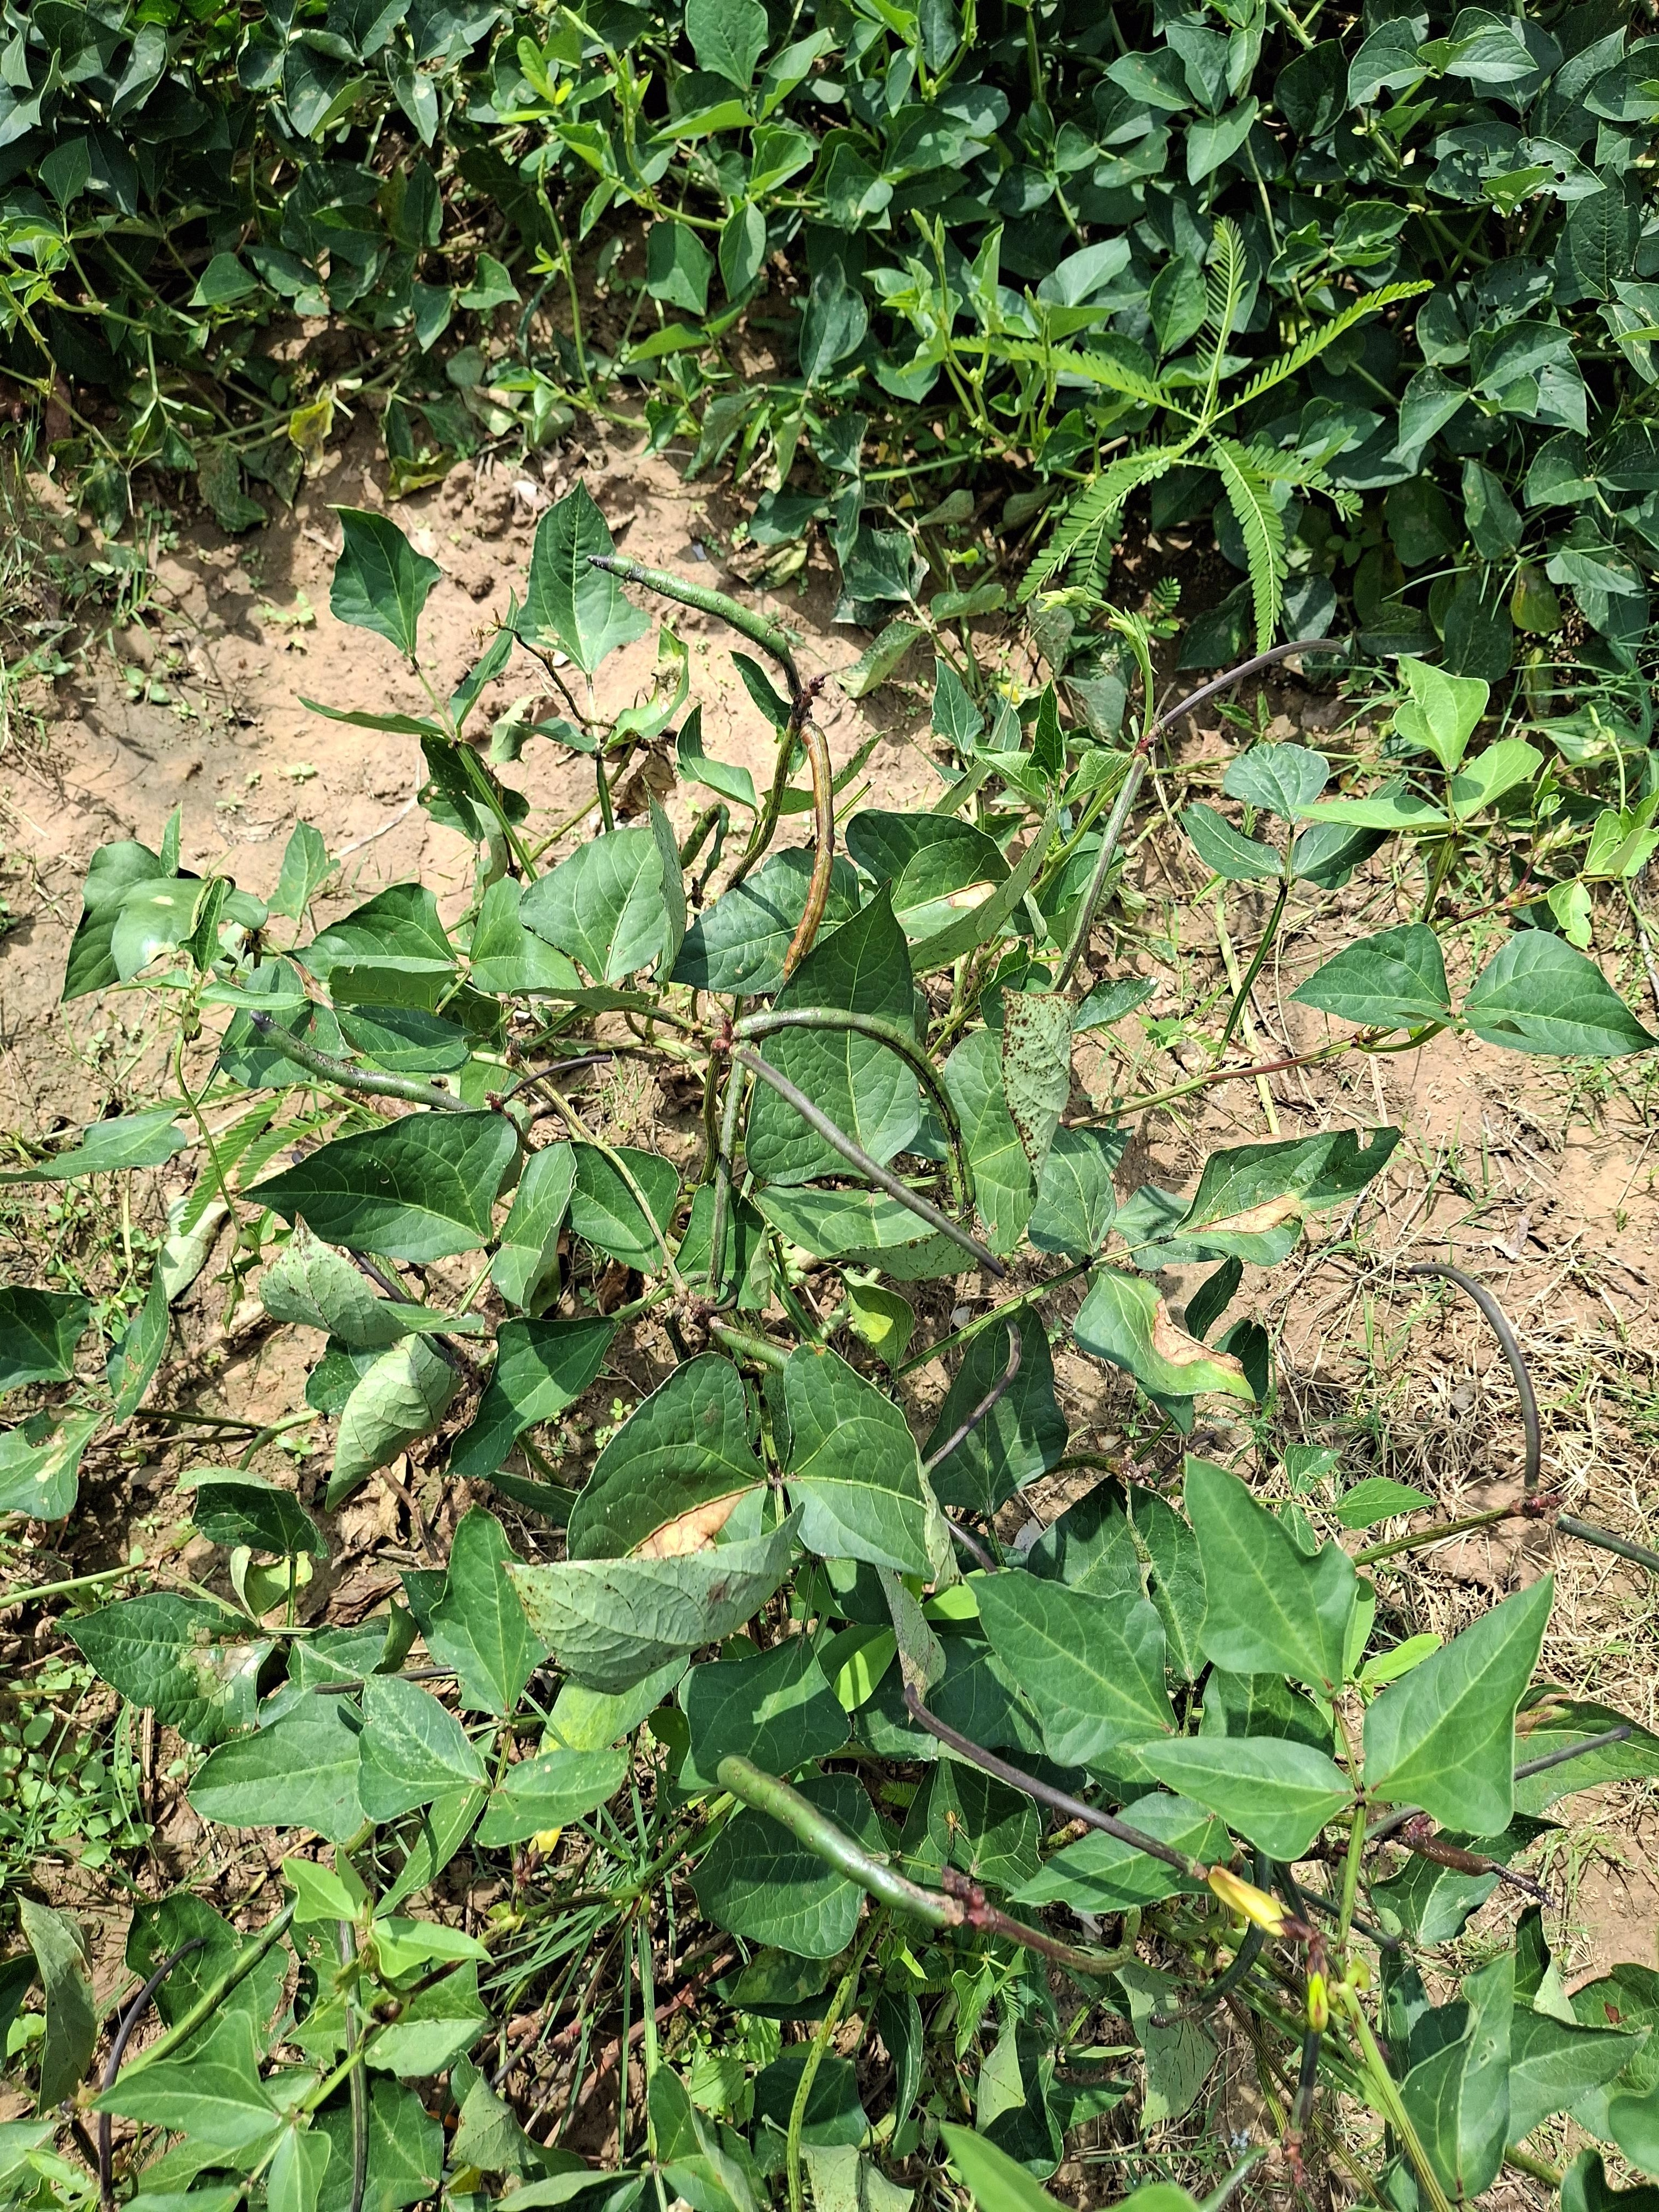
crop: cowpea
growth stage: development pod
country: Nigeria
